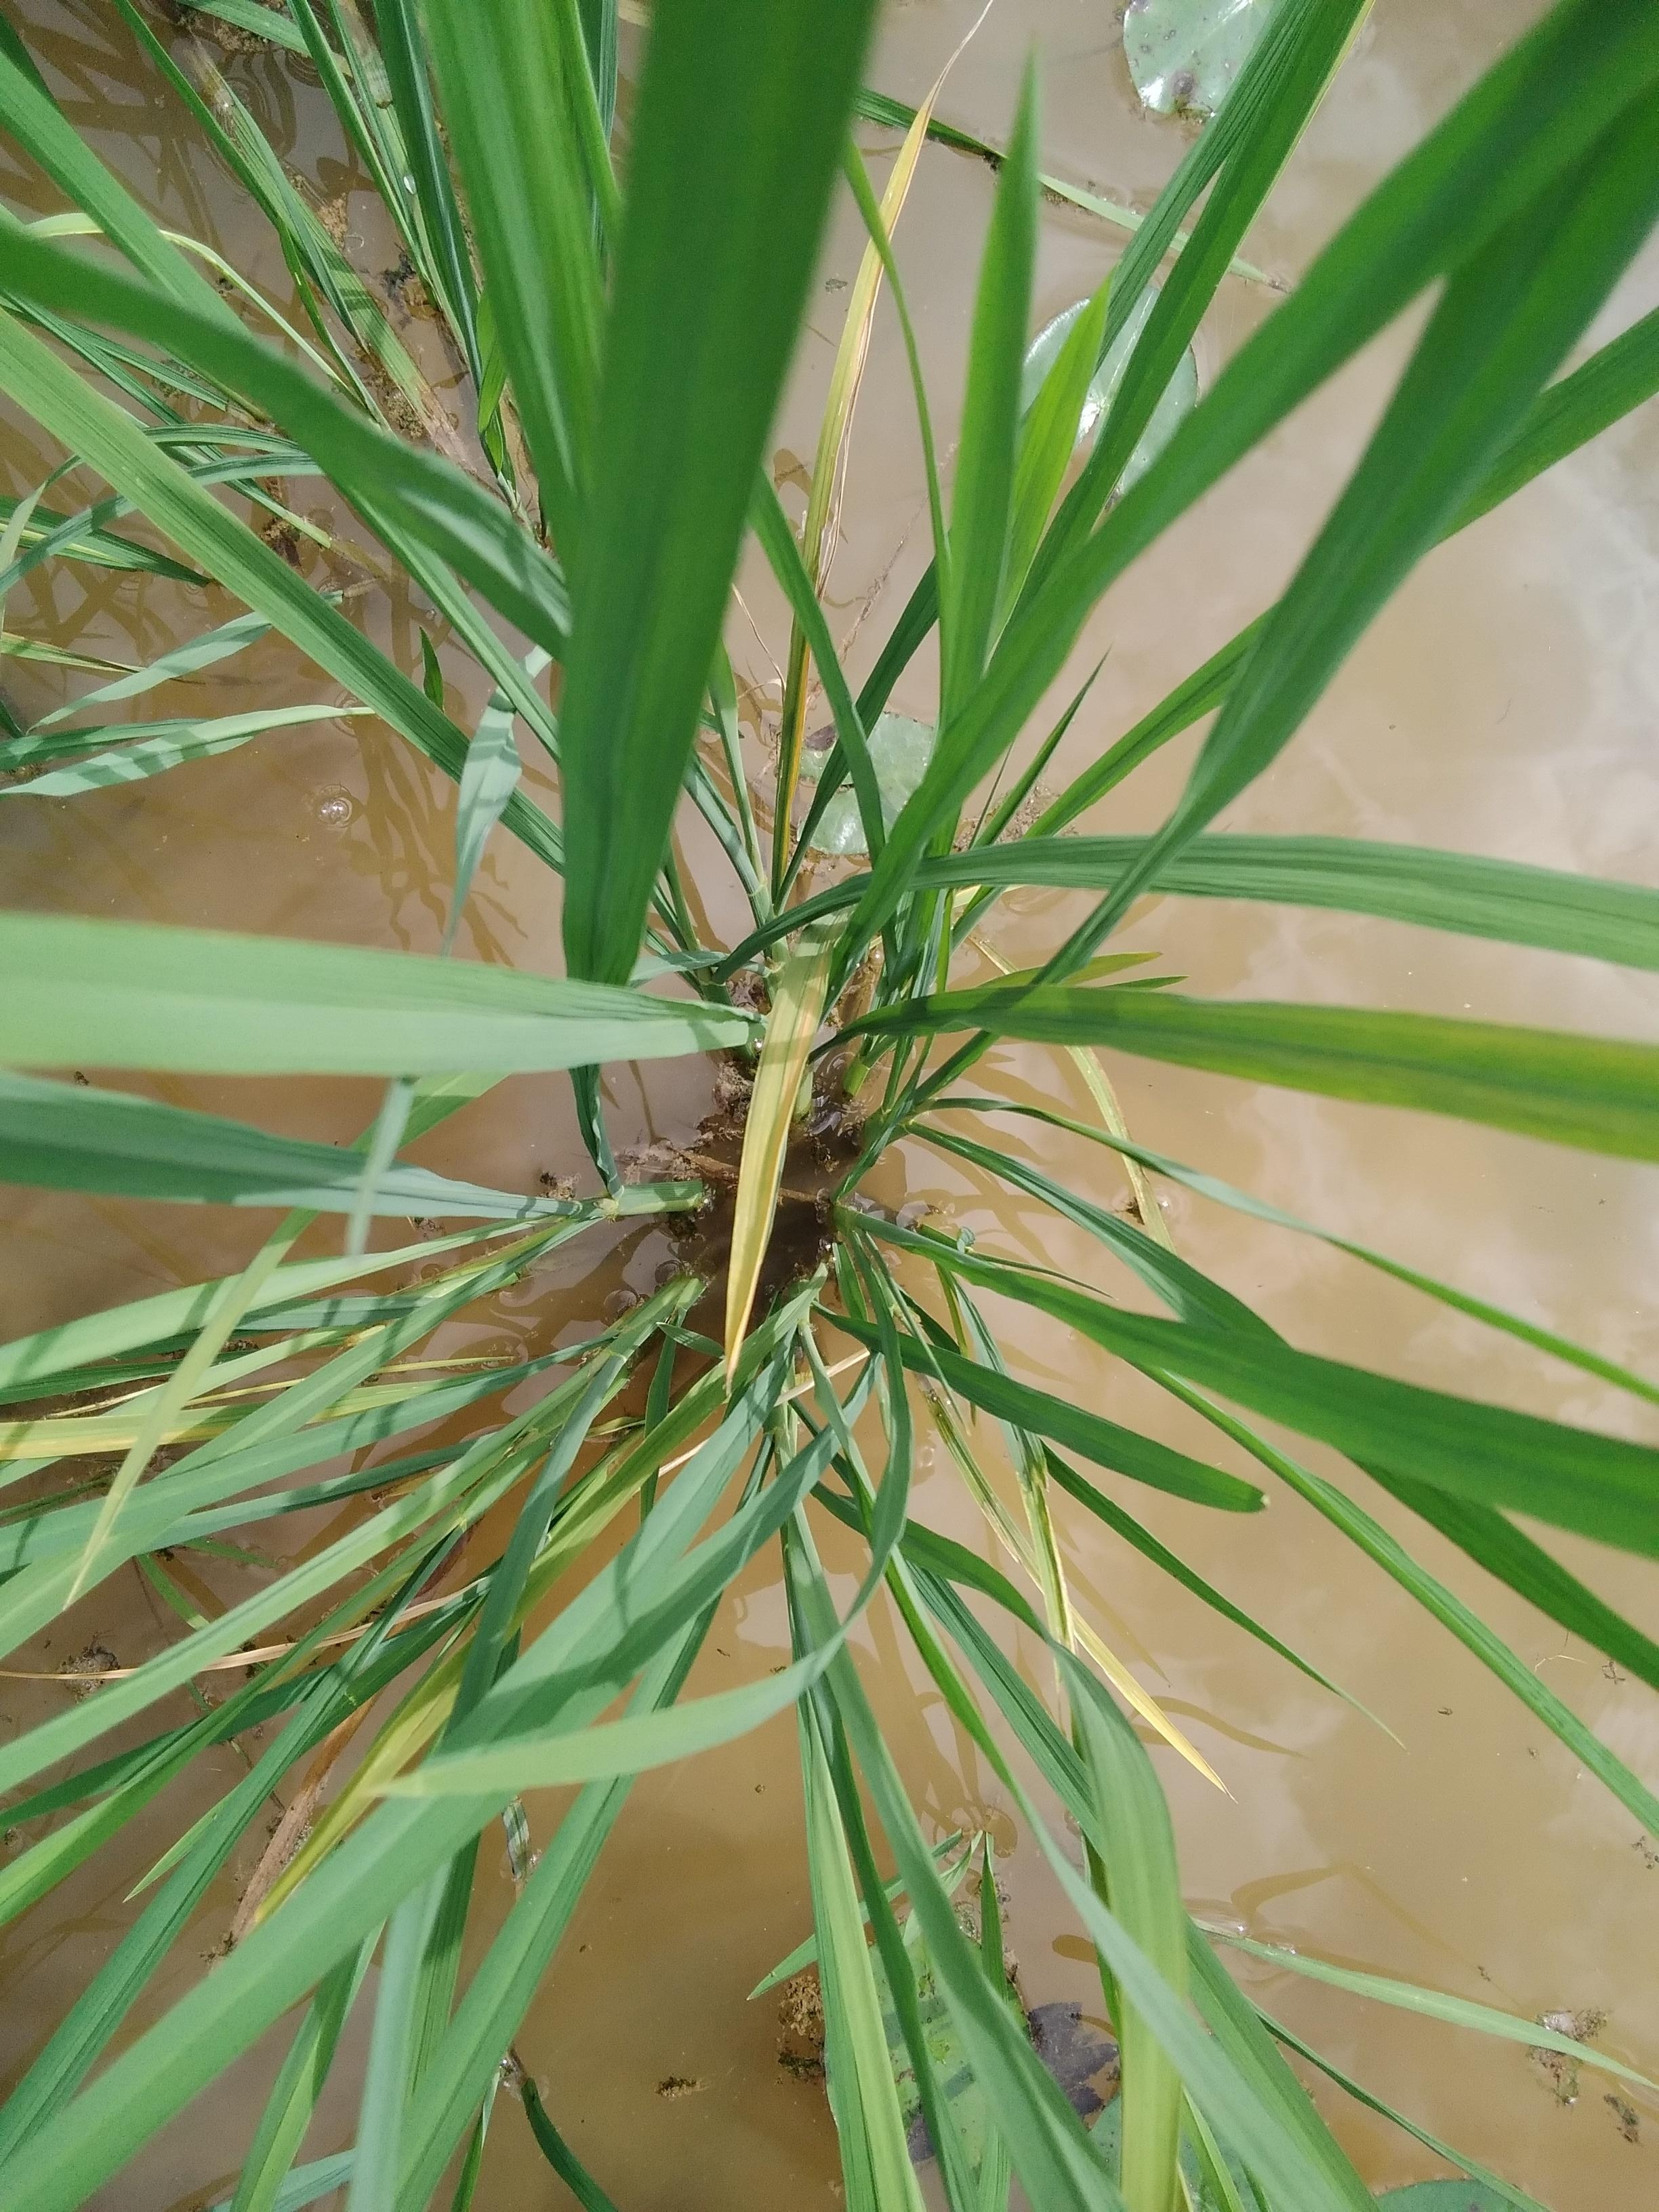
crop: rice
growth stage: elongation stem
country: Nigeria
